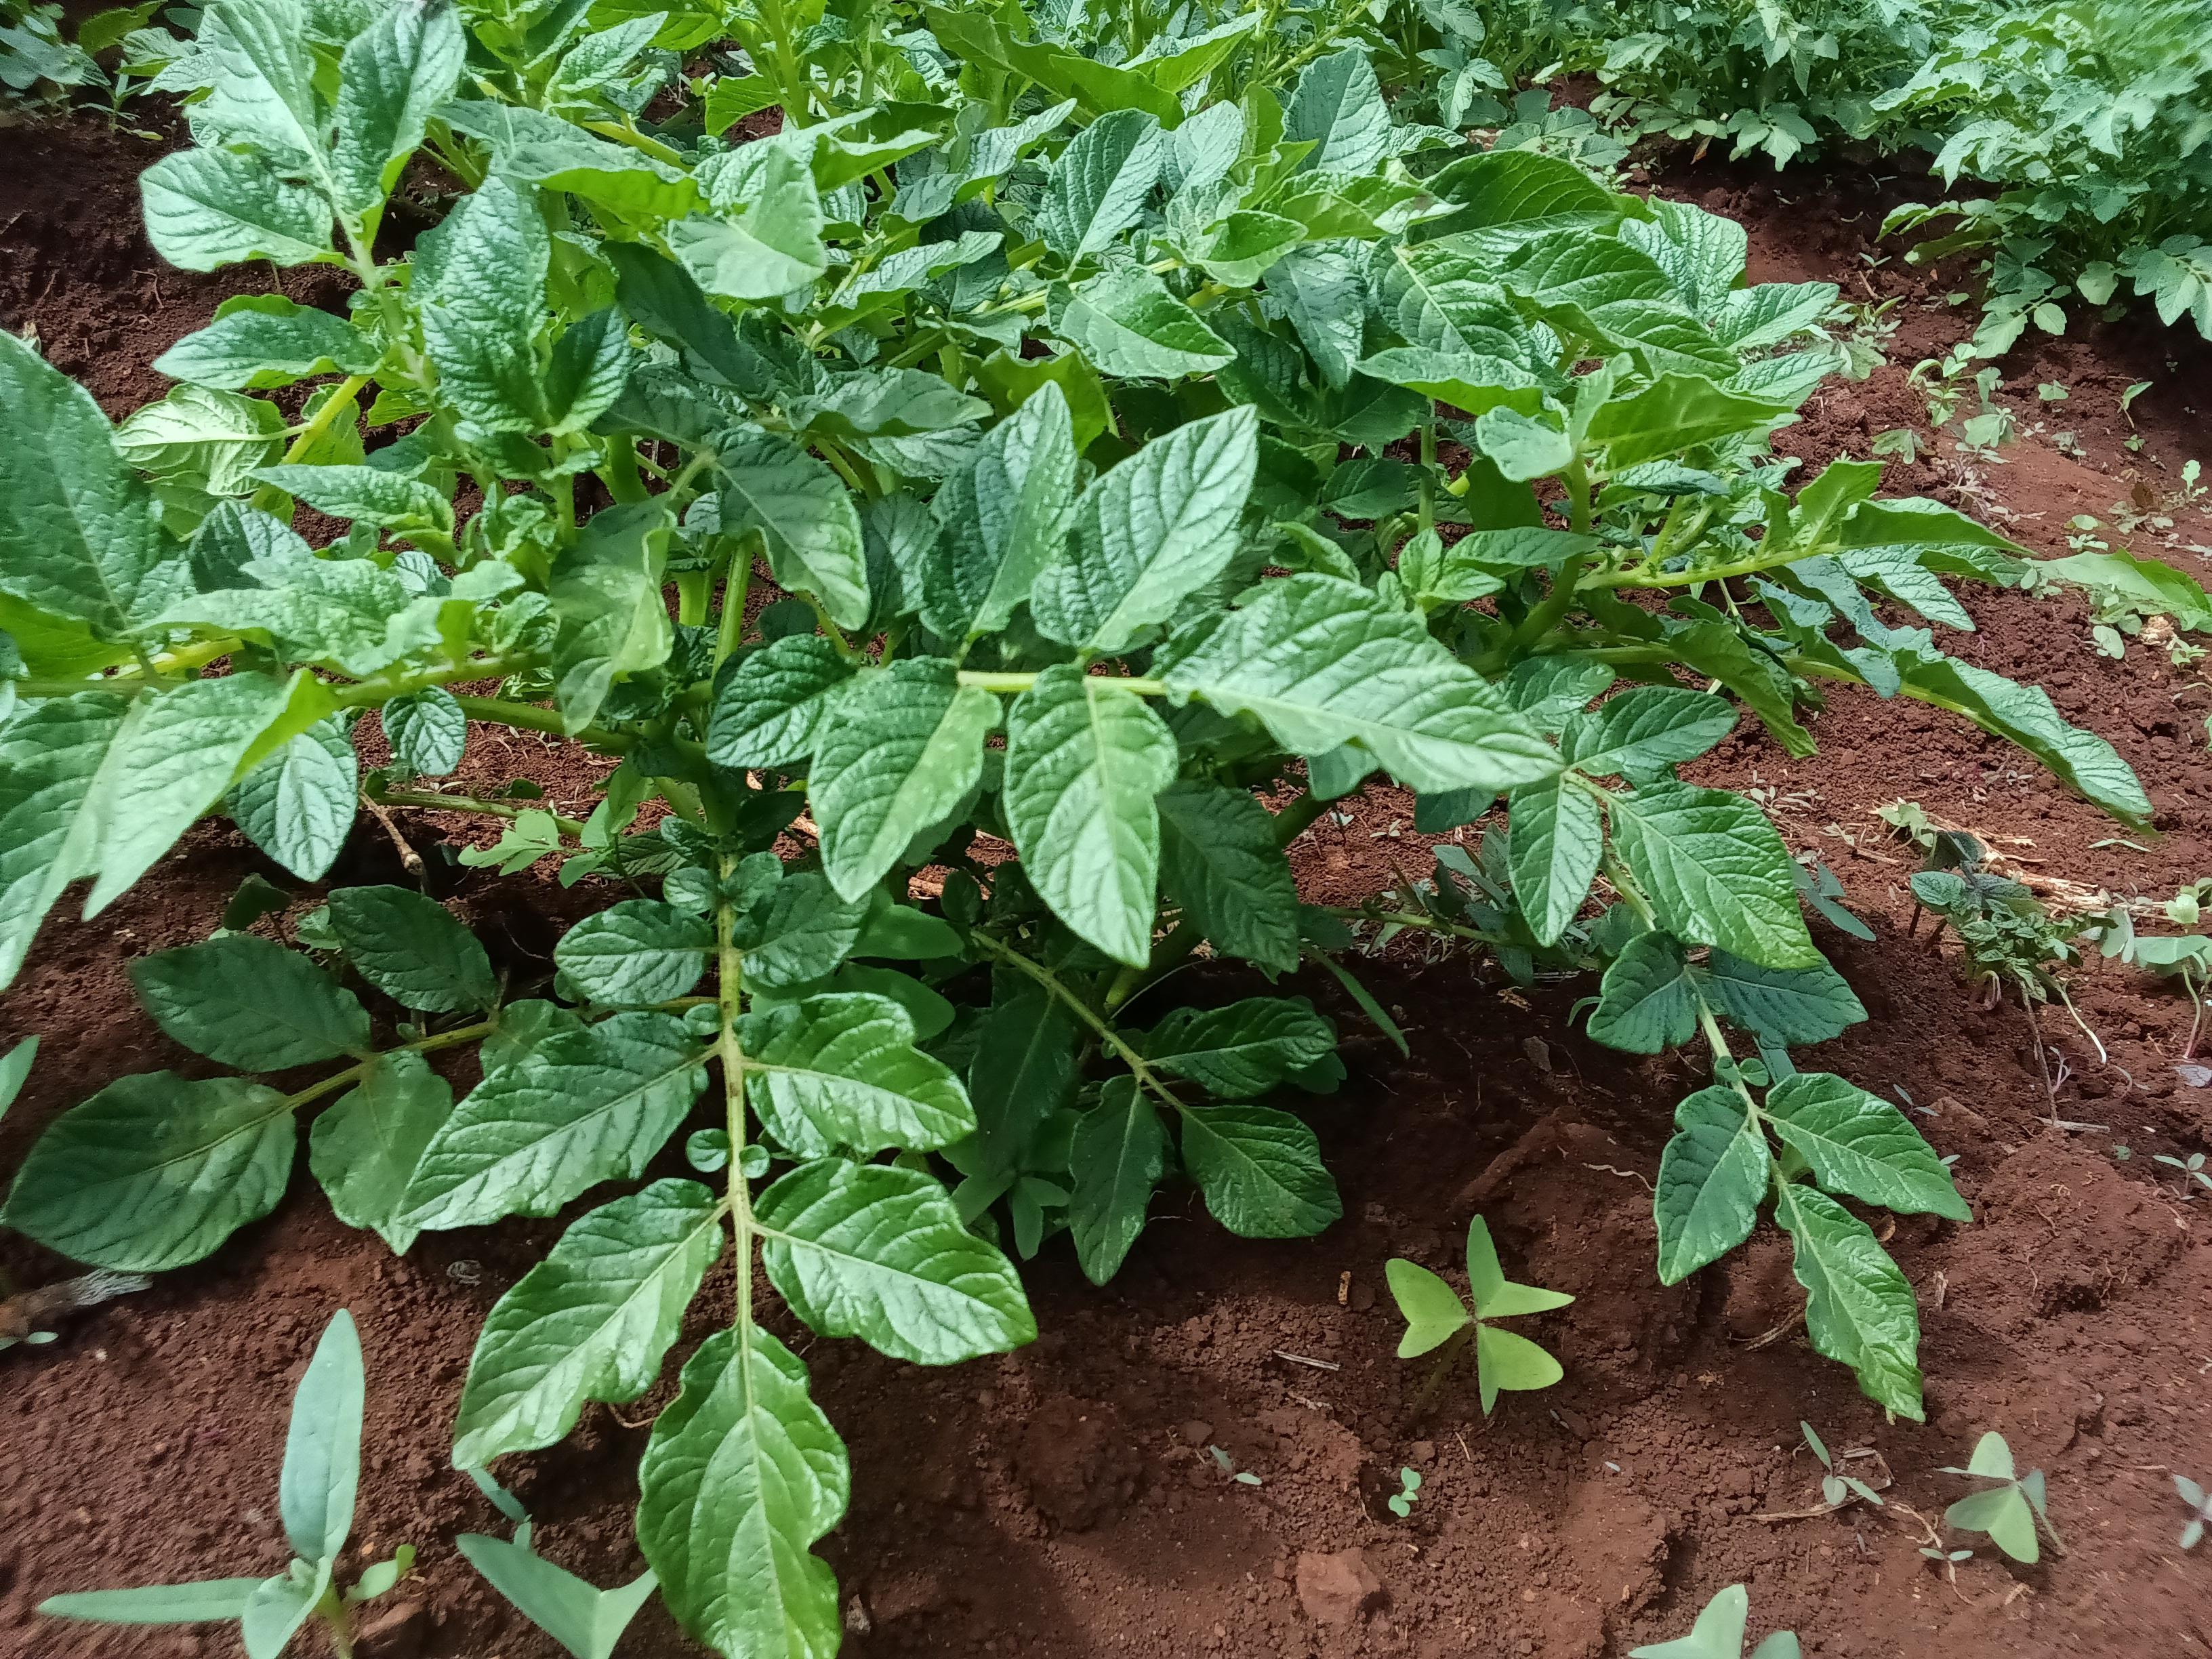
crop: potato
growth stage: vegetative
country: Kenya
